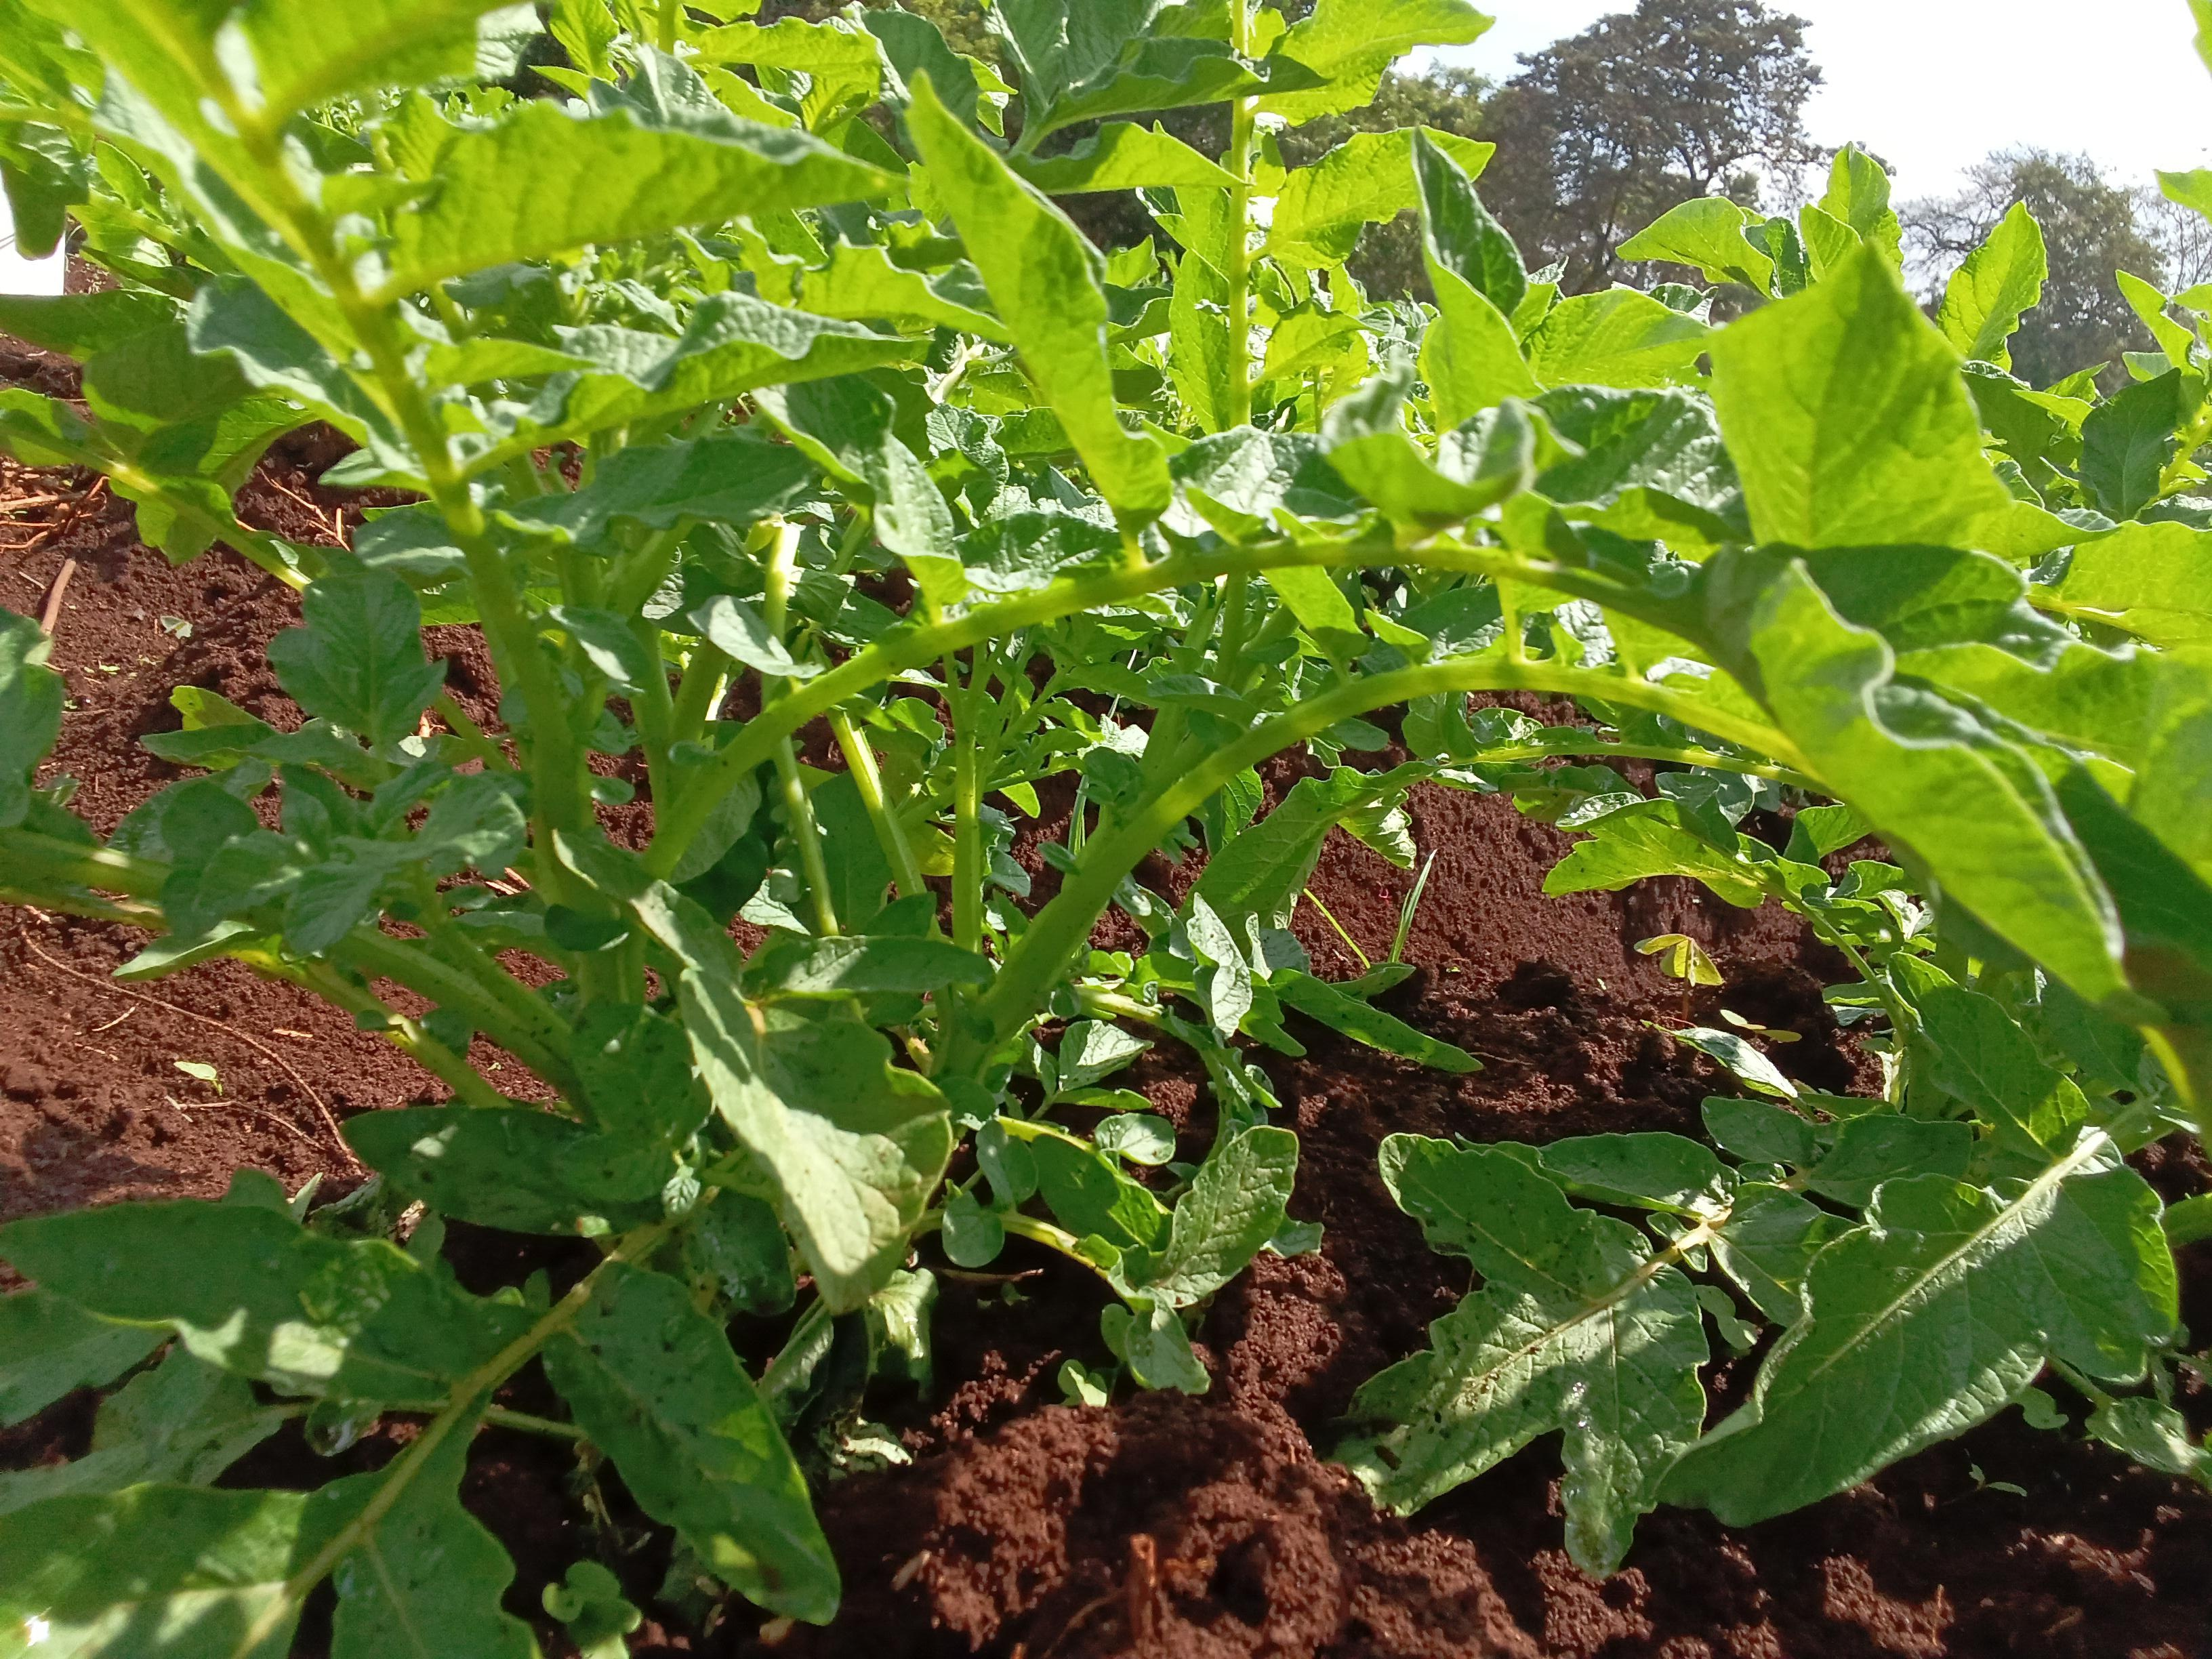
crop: potato
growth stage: vegetative
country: Kenya
